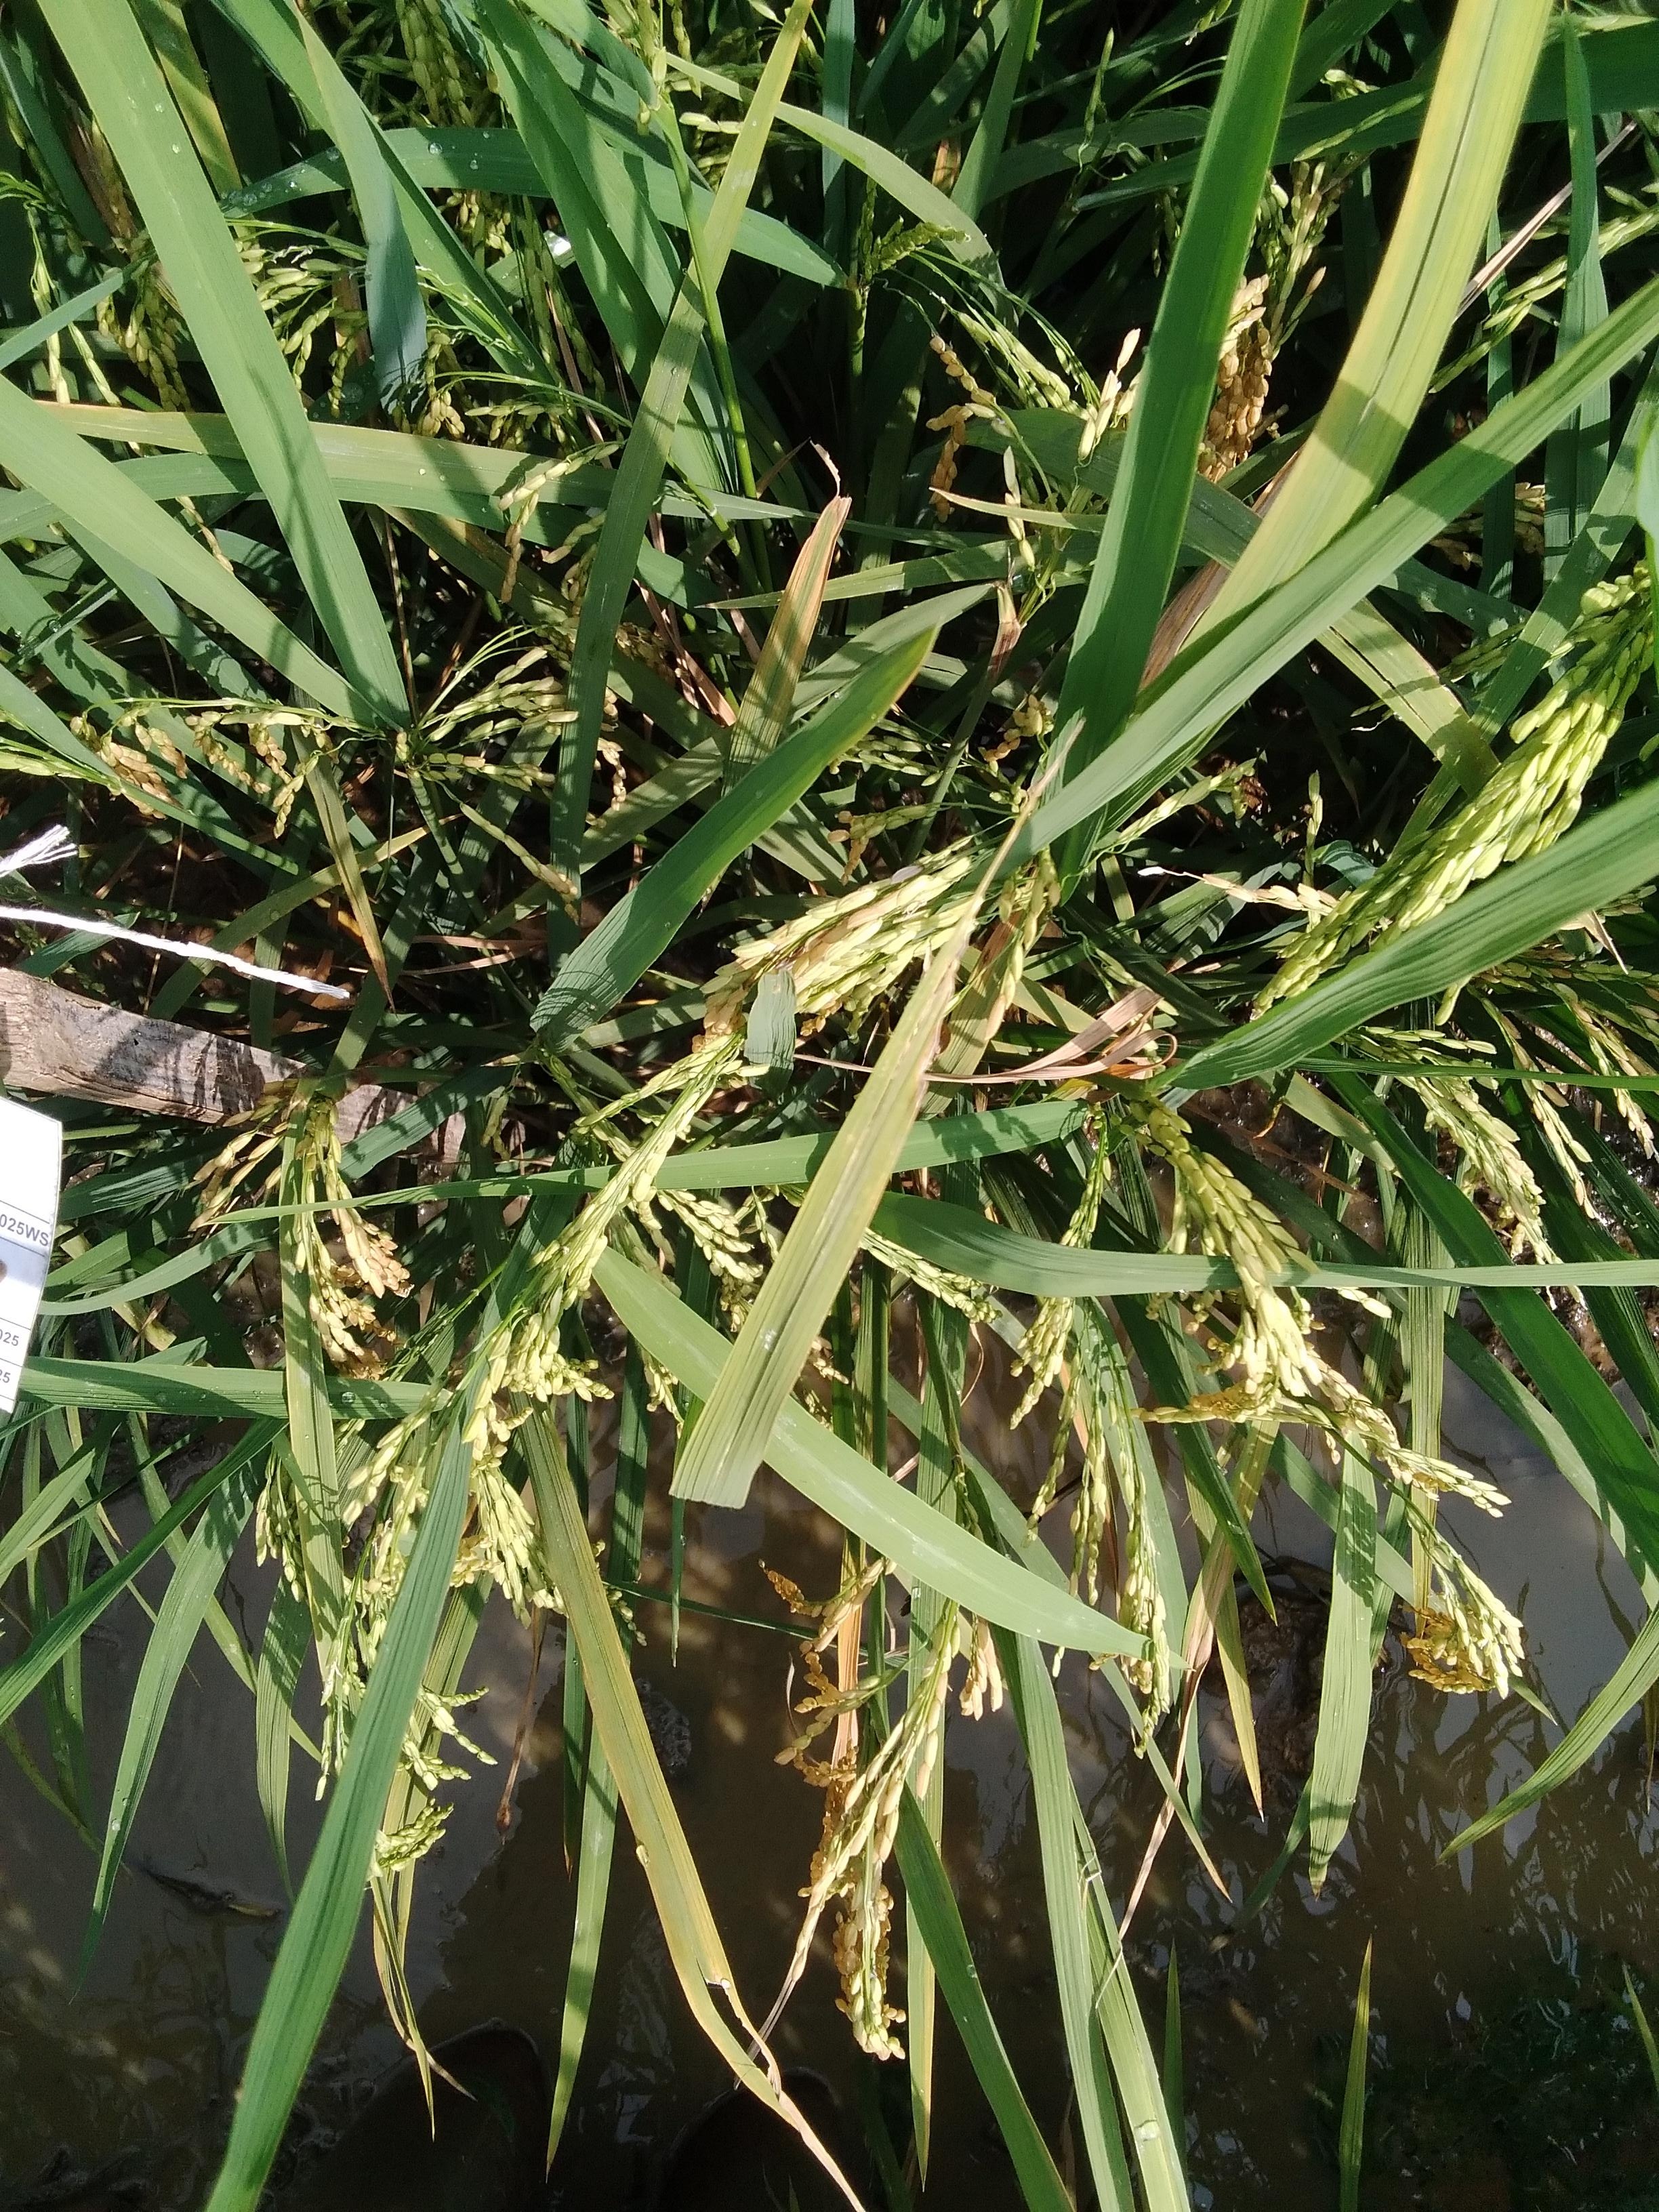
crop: rice
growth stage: ripening
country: Nigeria
